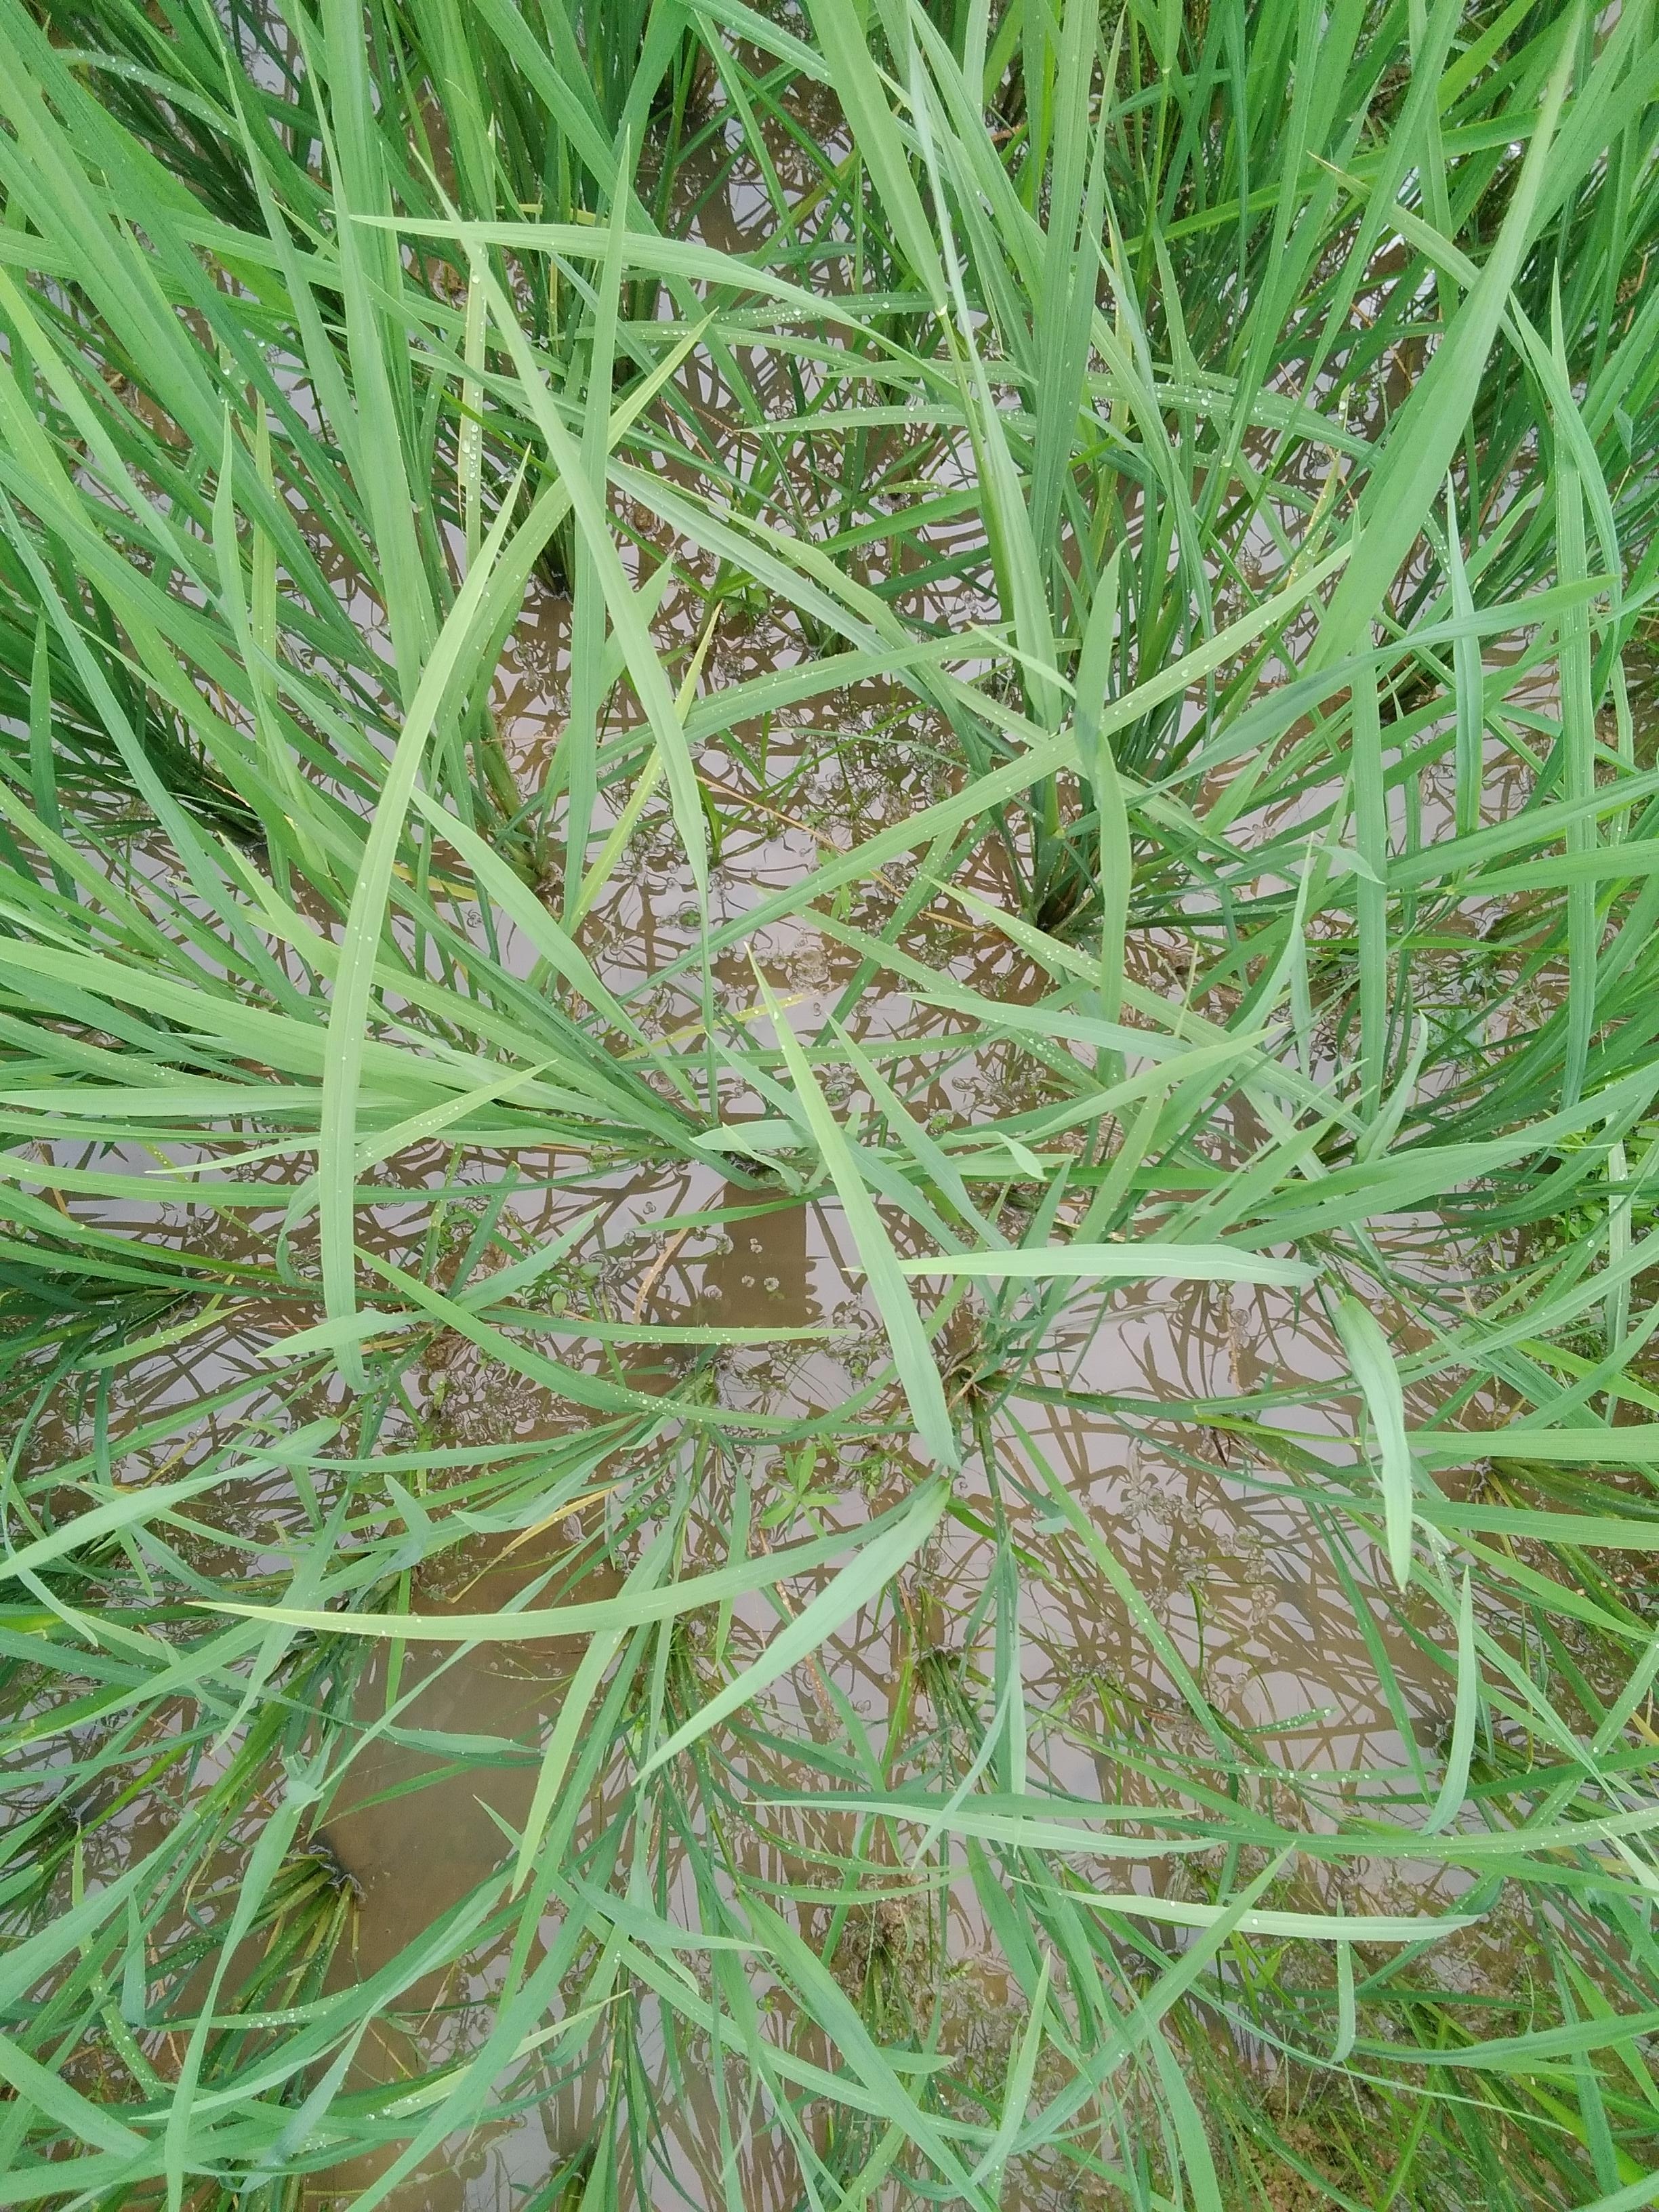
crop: rice
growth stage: heading tuber
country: Nigeria
